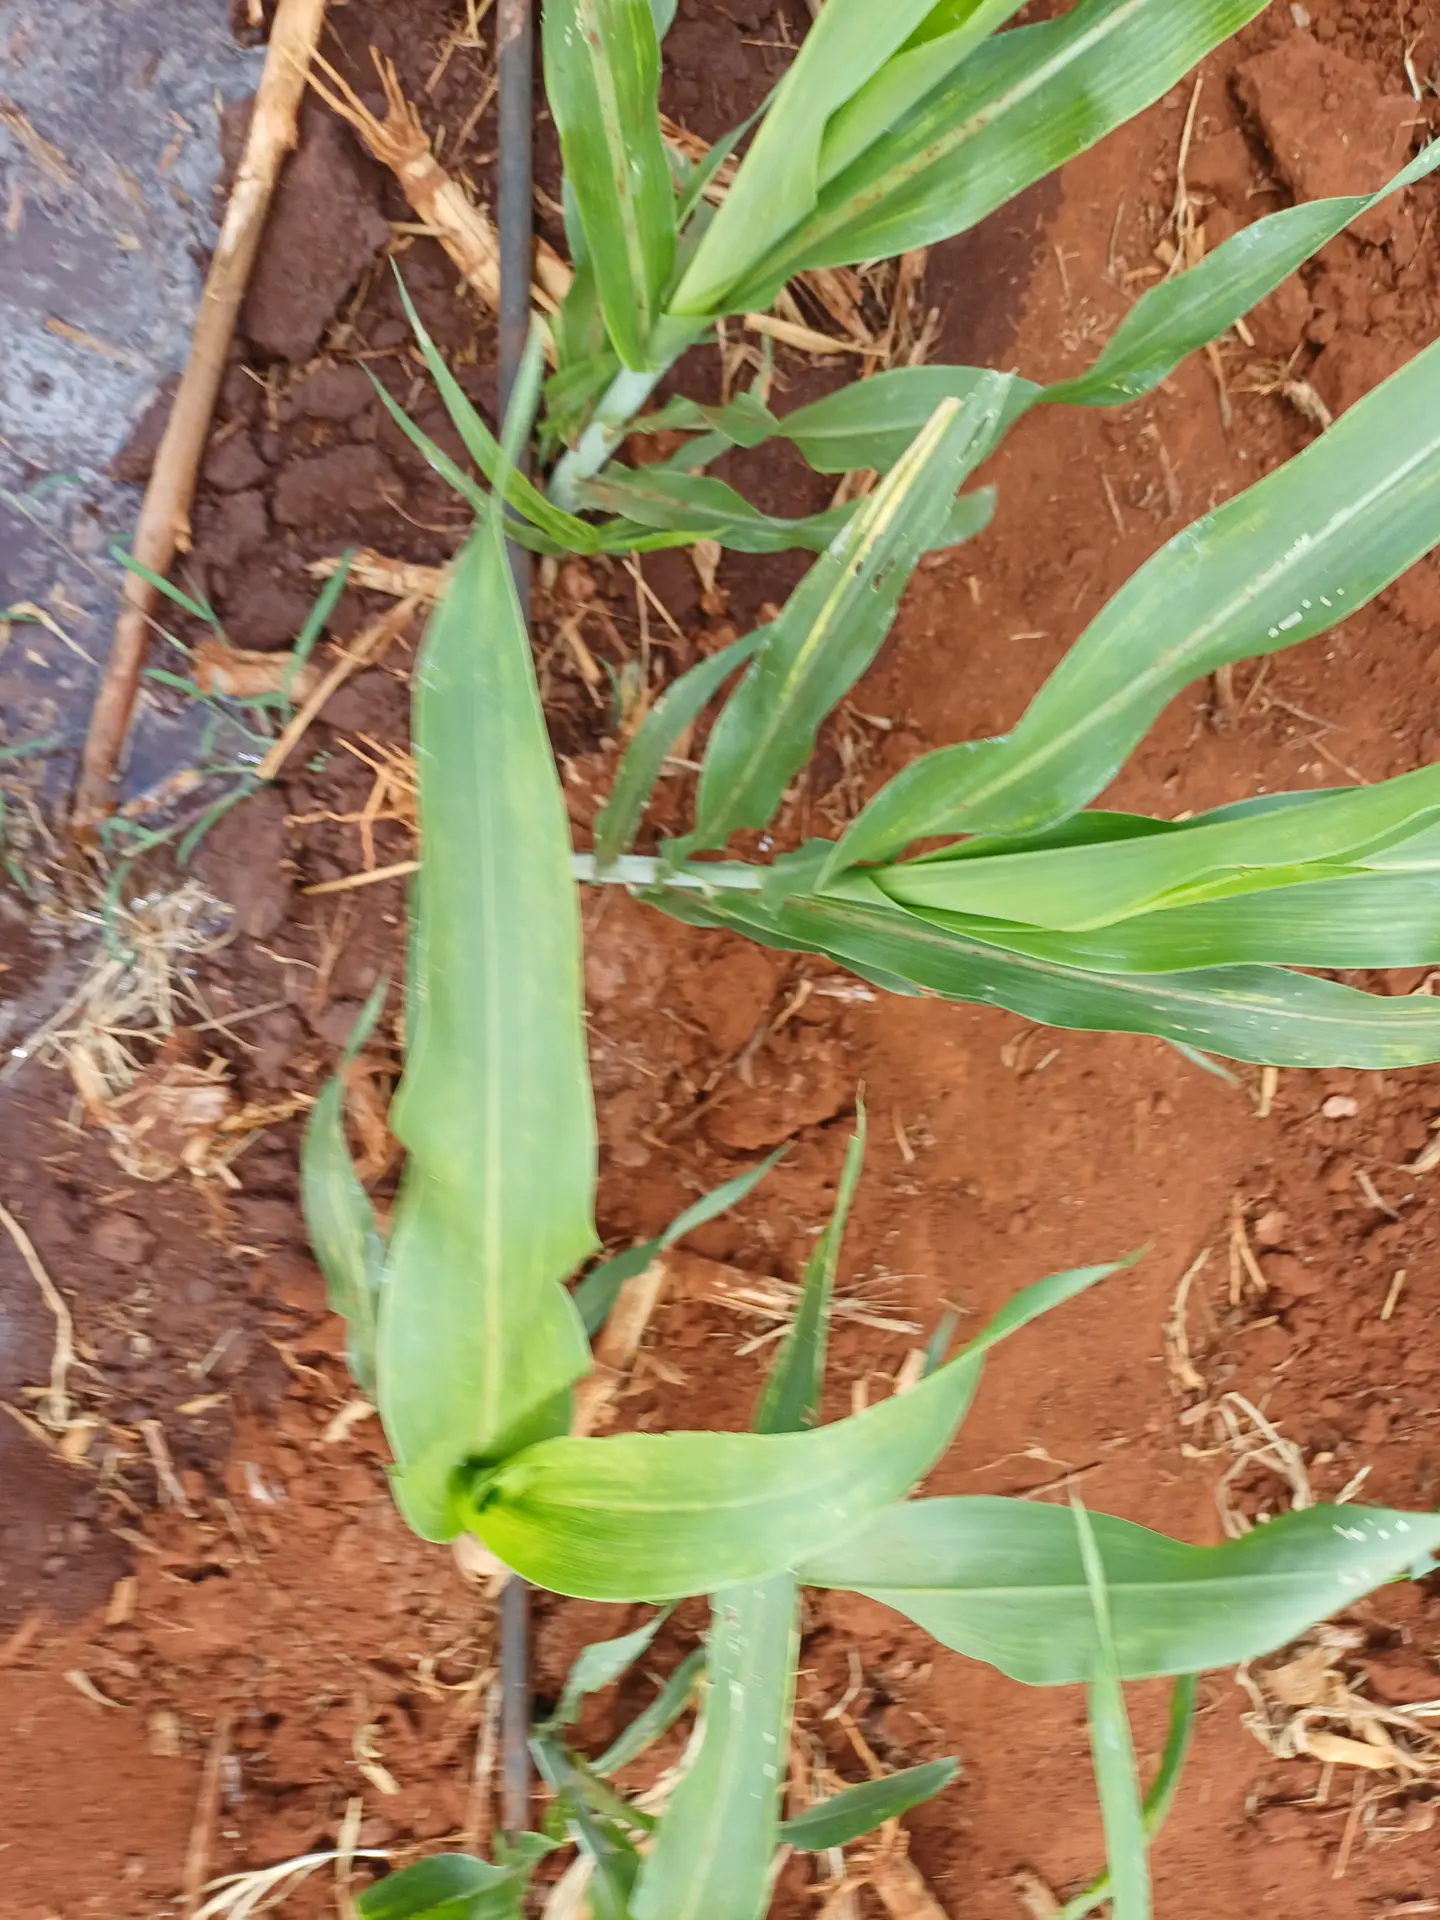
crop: sorghum
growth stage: vegetative
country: Kenya
